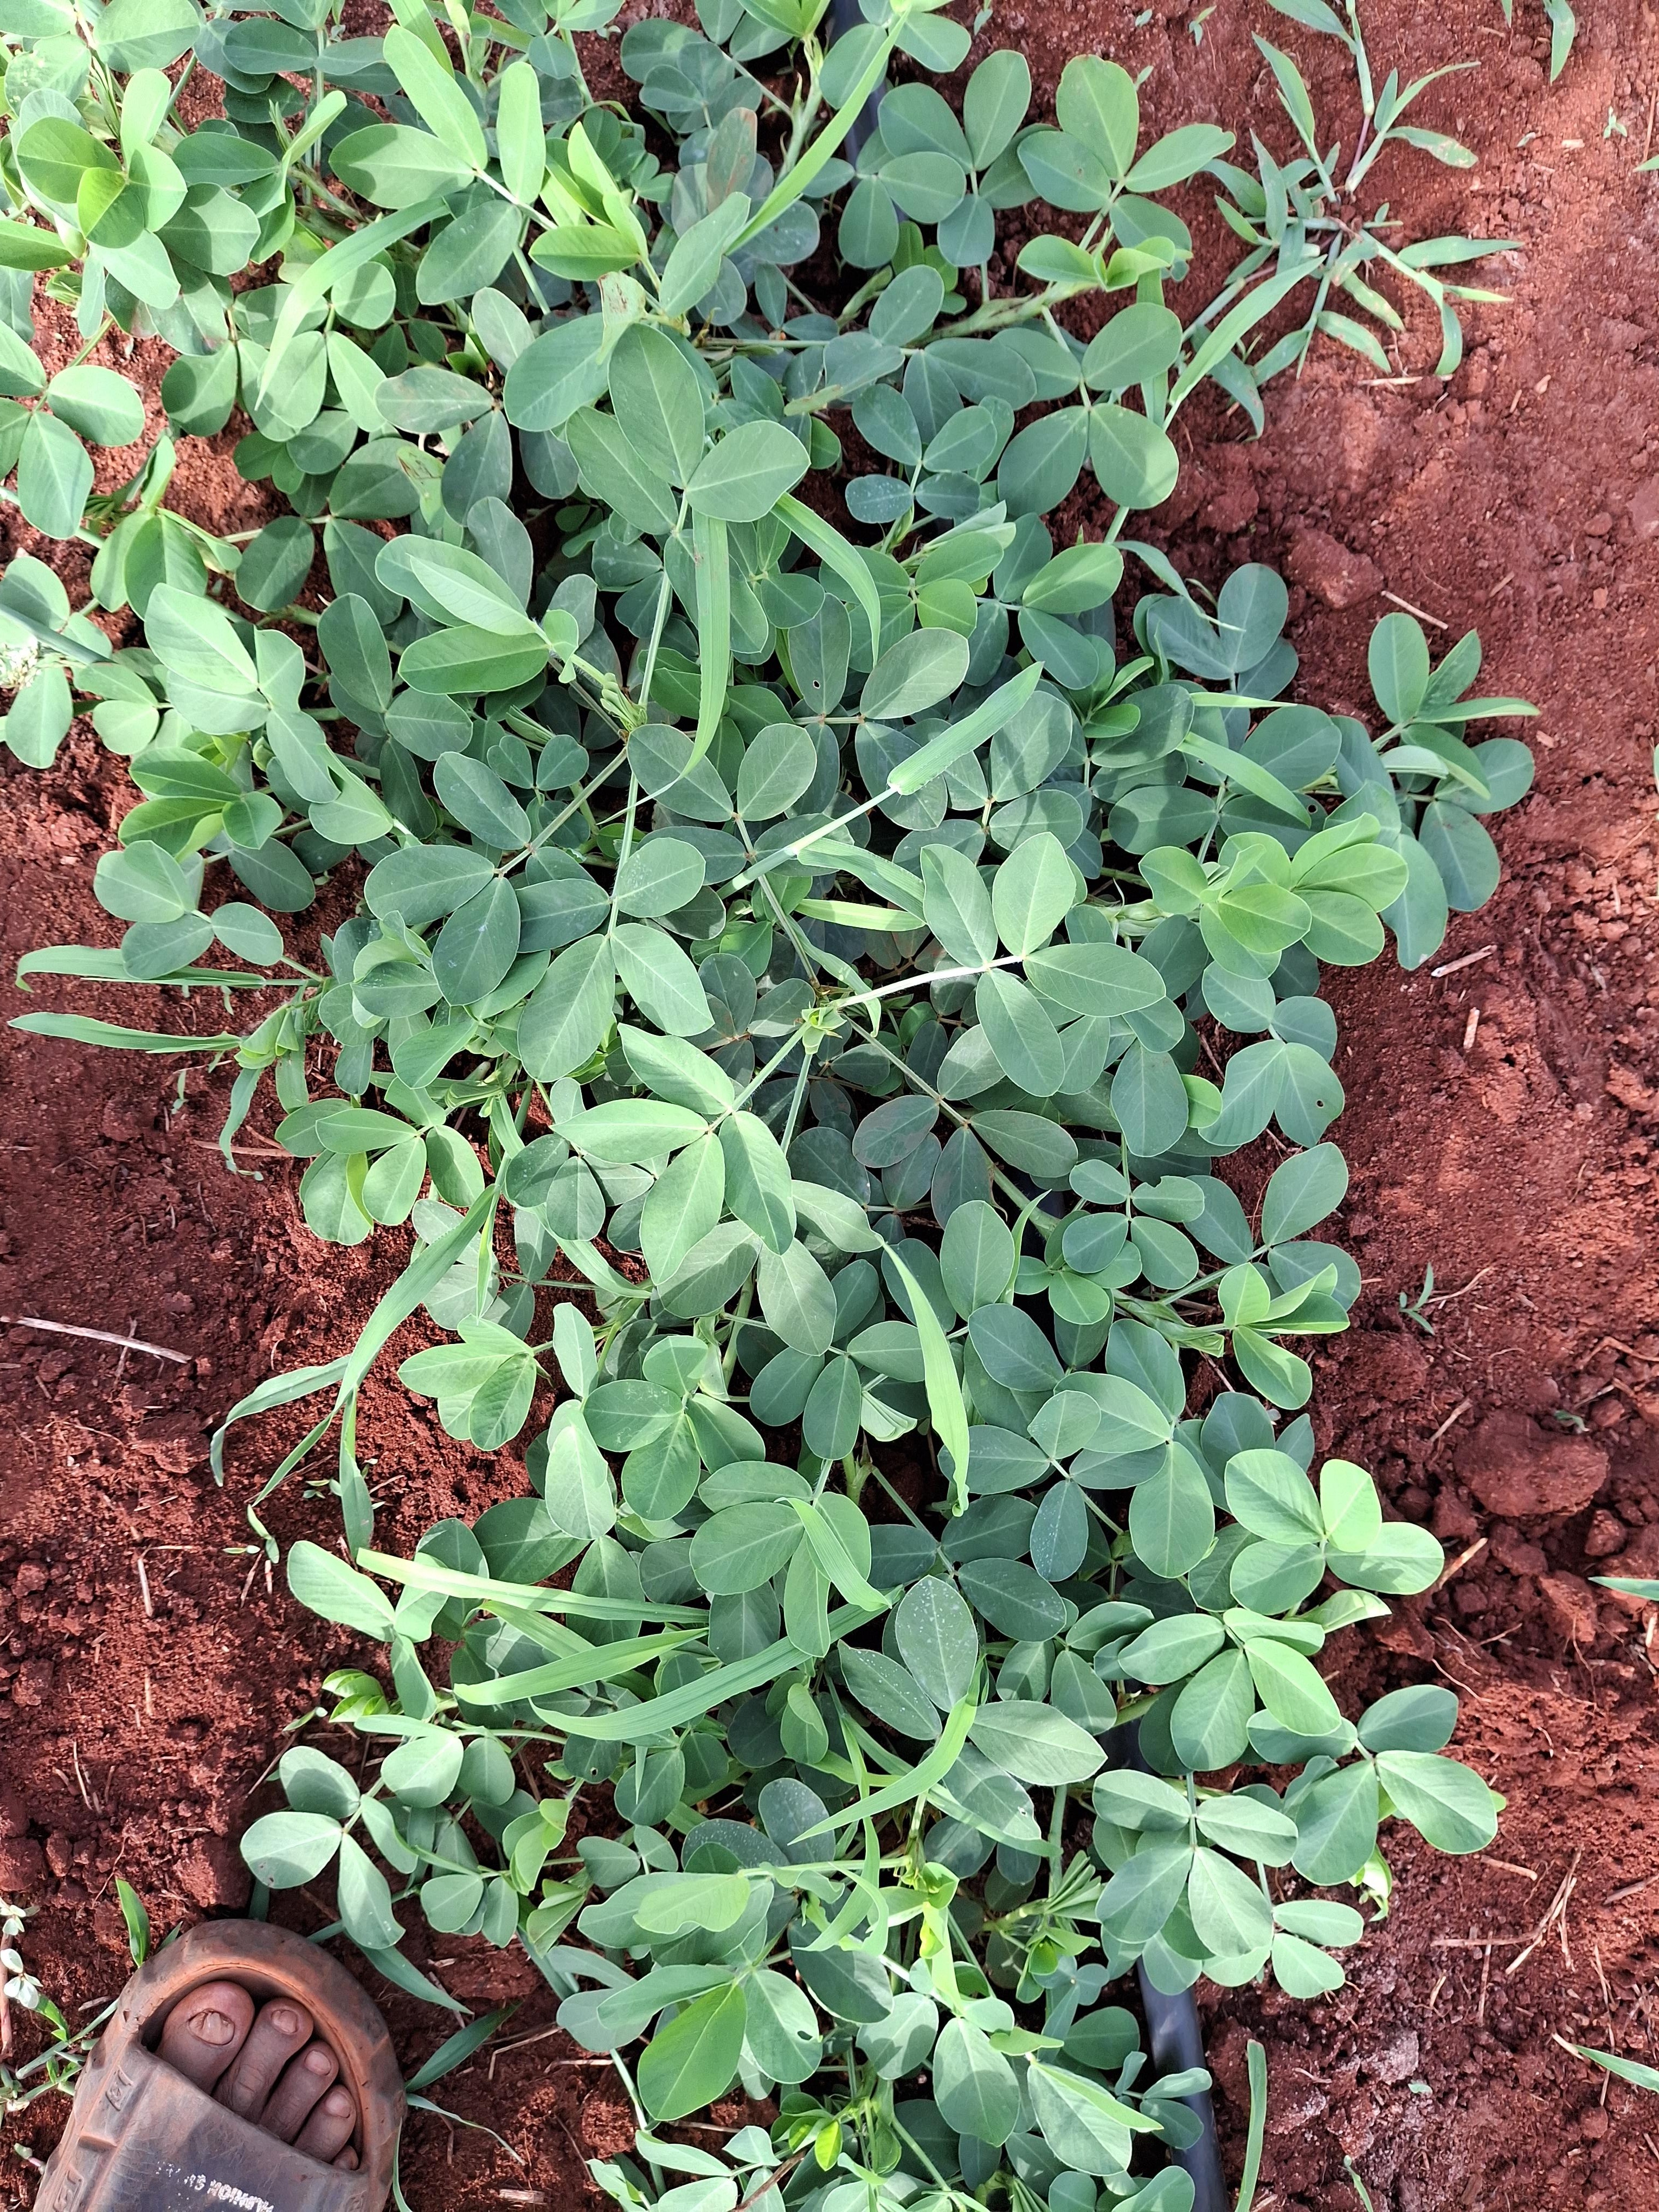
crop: groundnut
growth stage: flowering
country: Kenya
